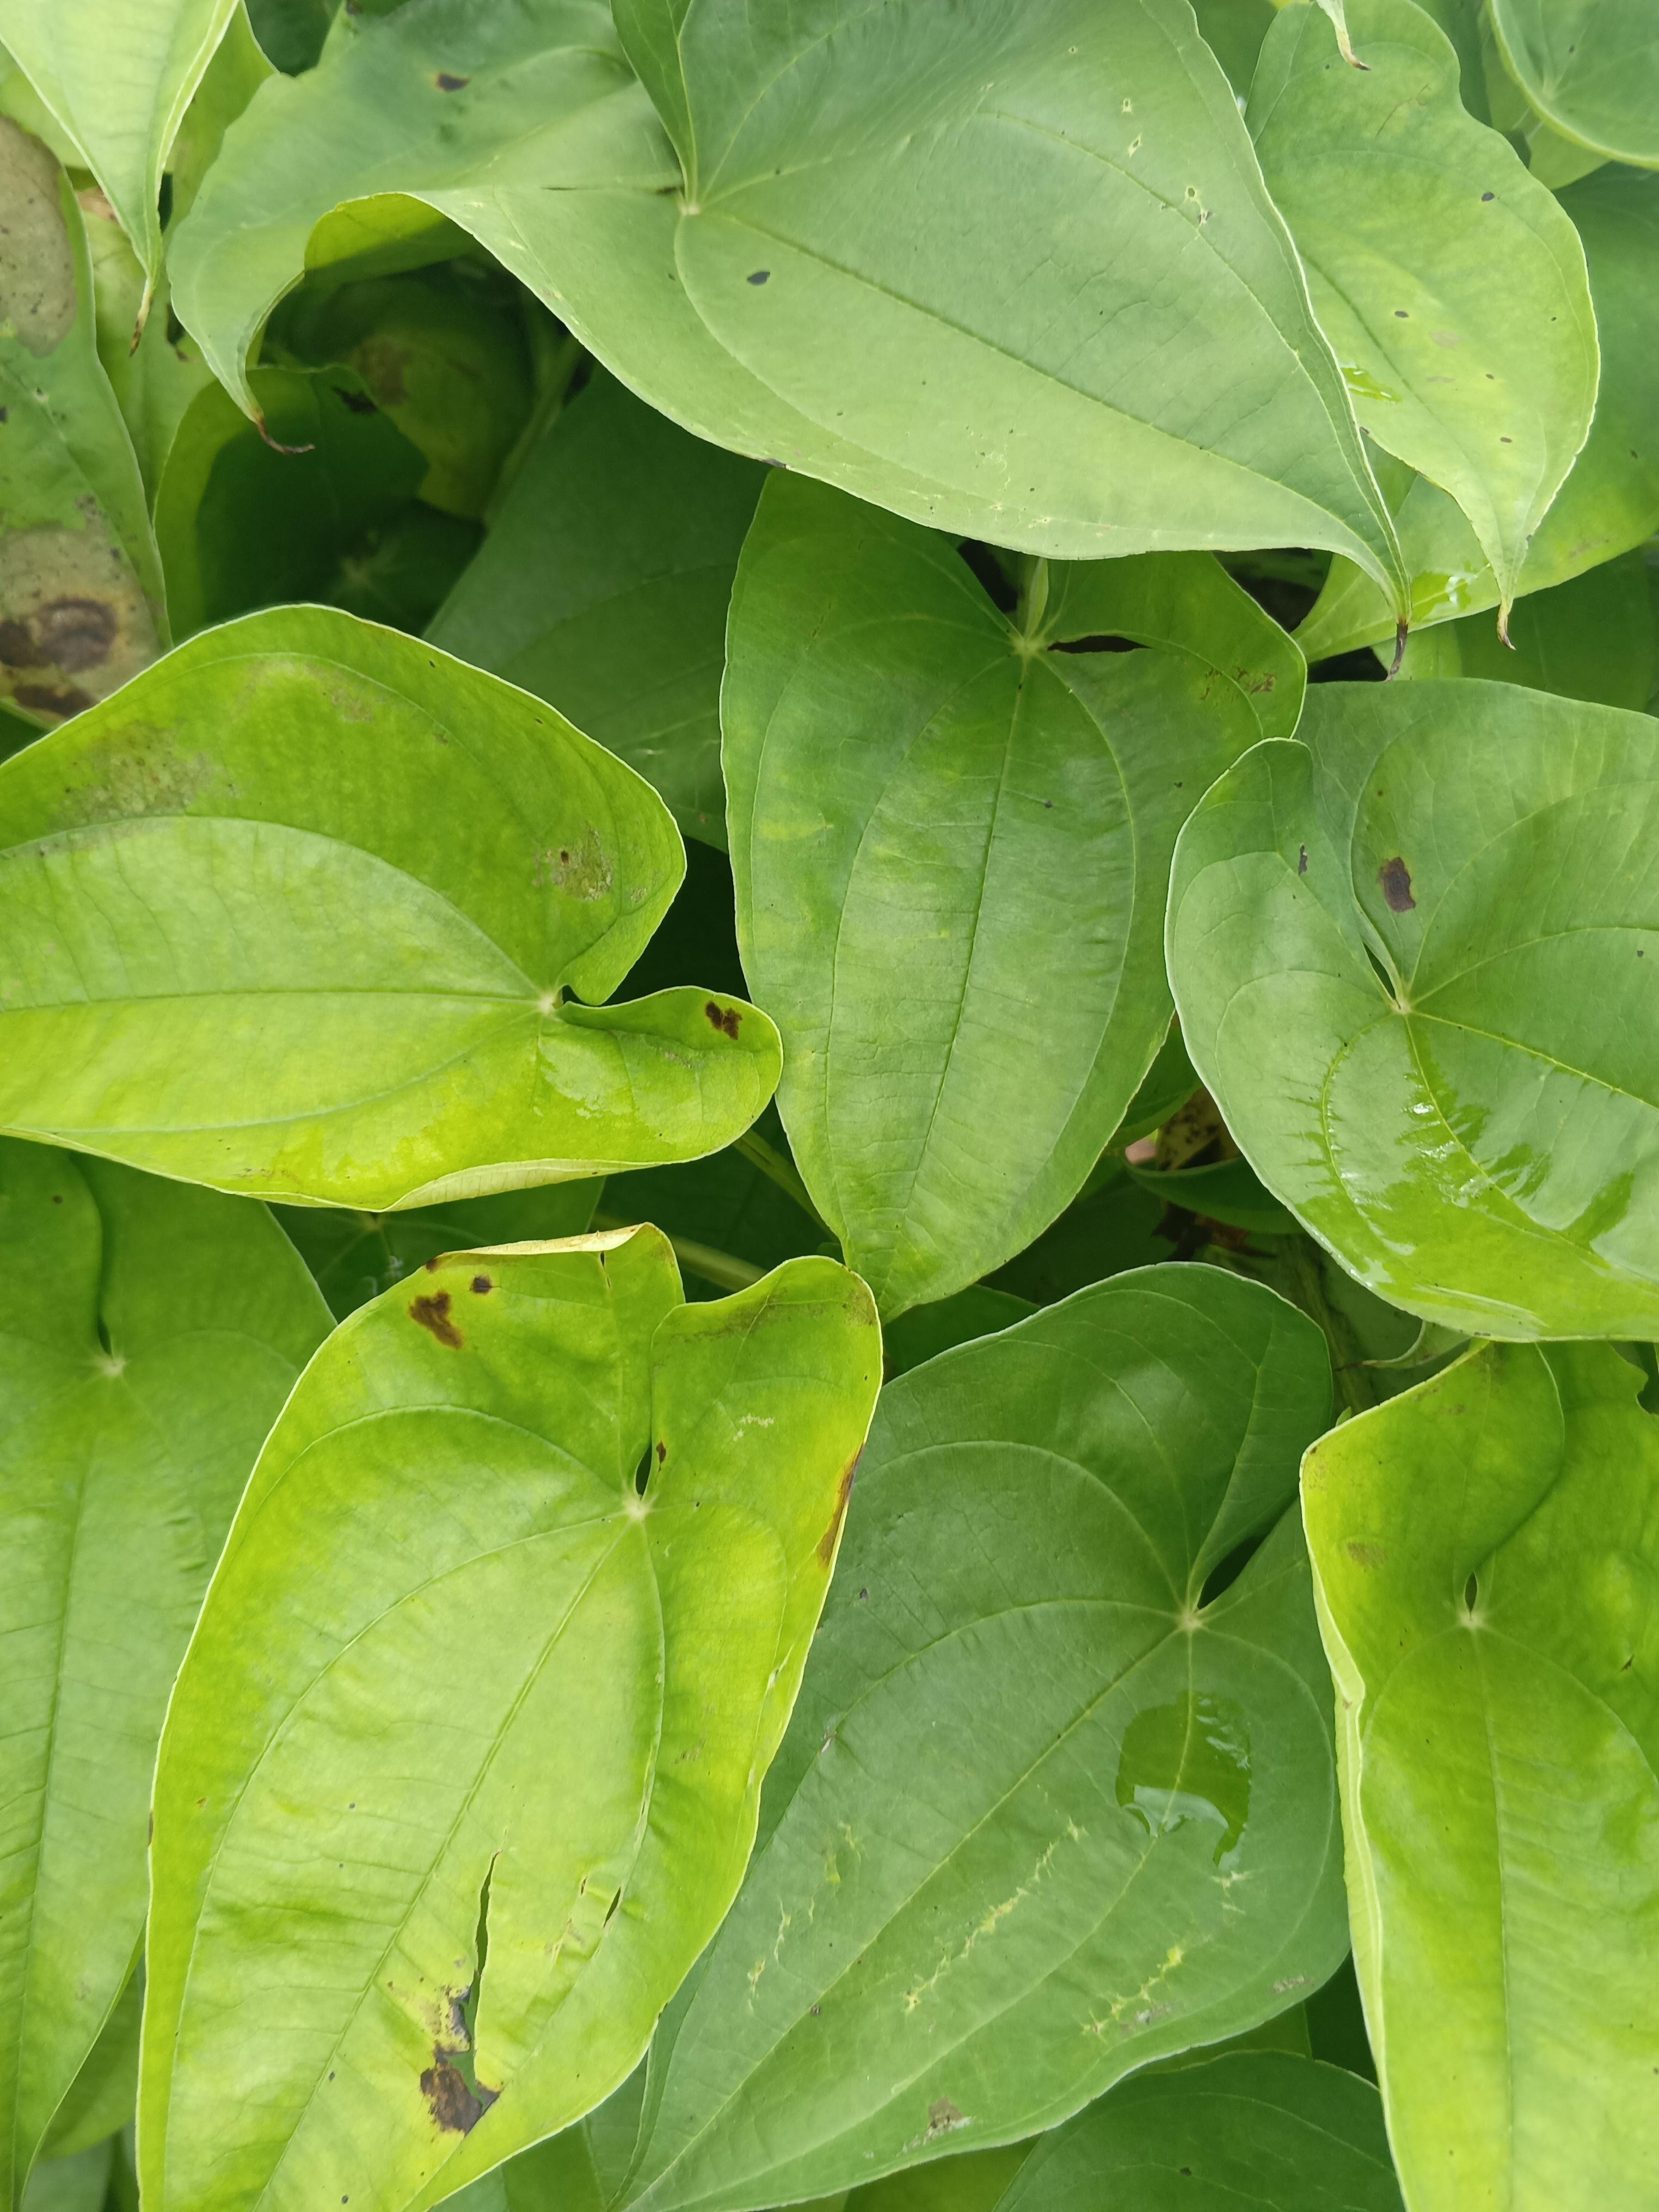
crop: yam
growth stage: vegetative
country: Nigeria
